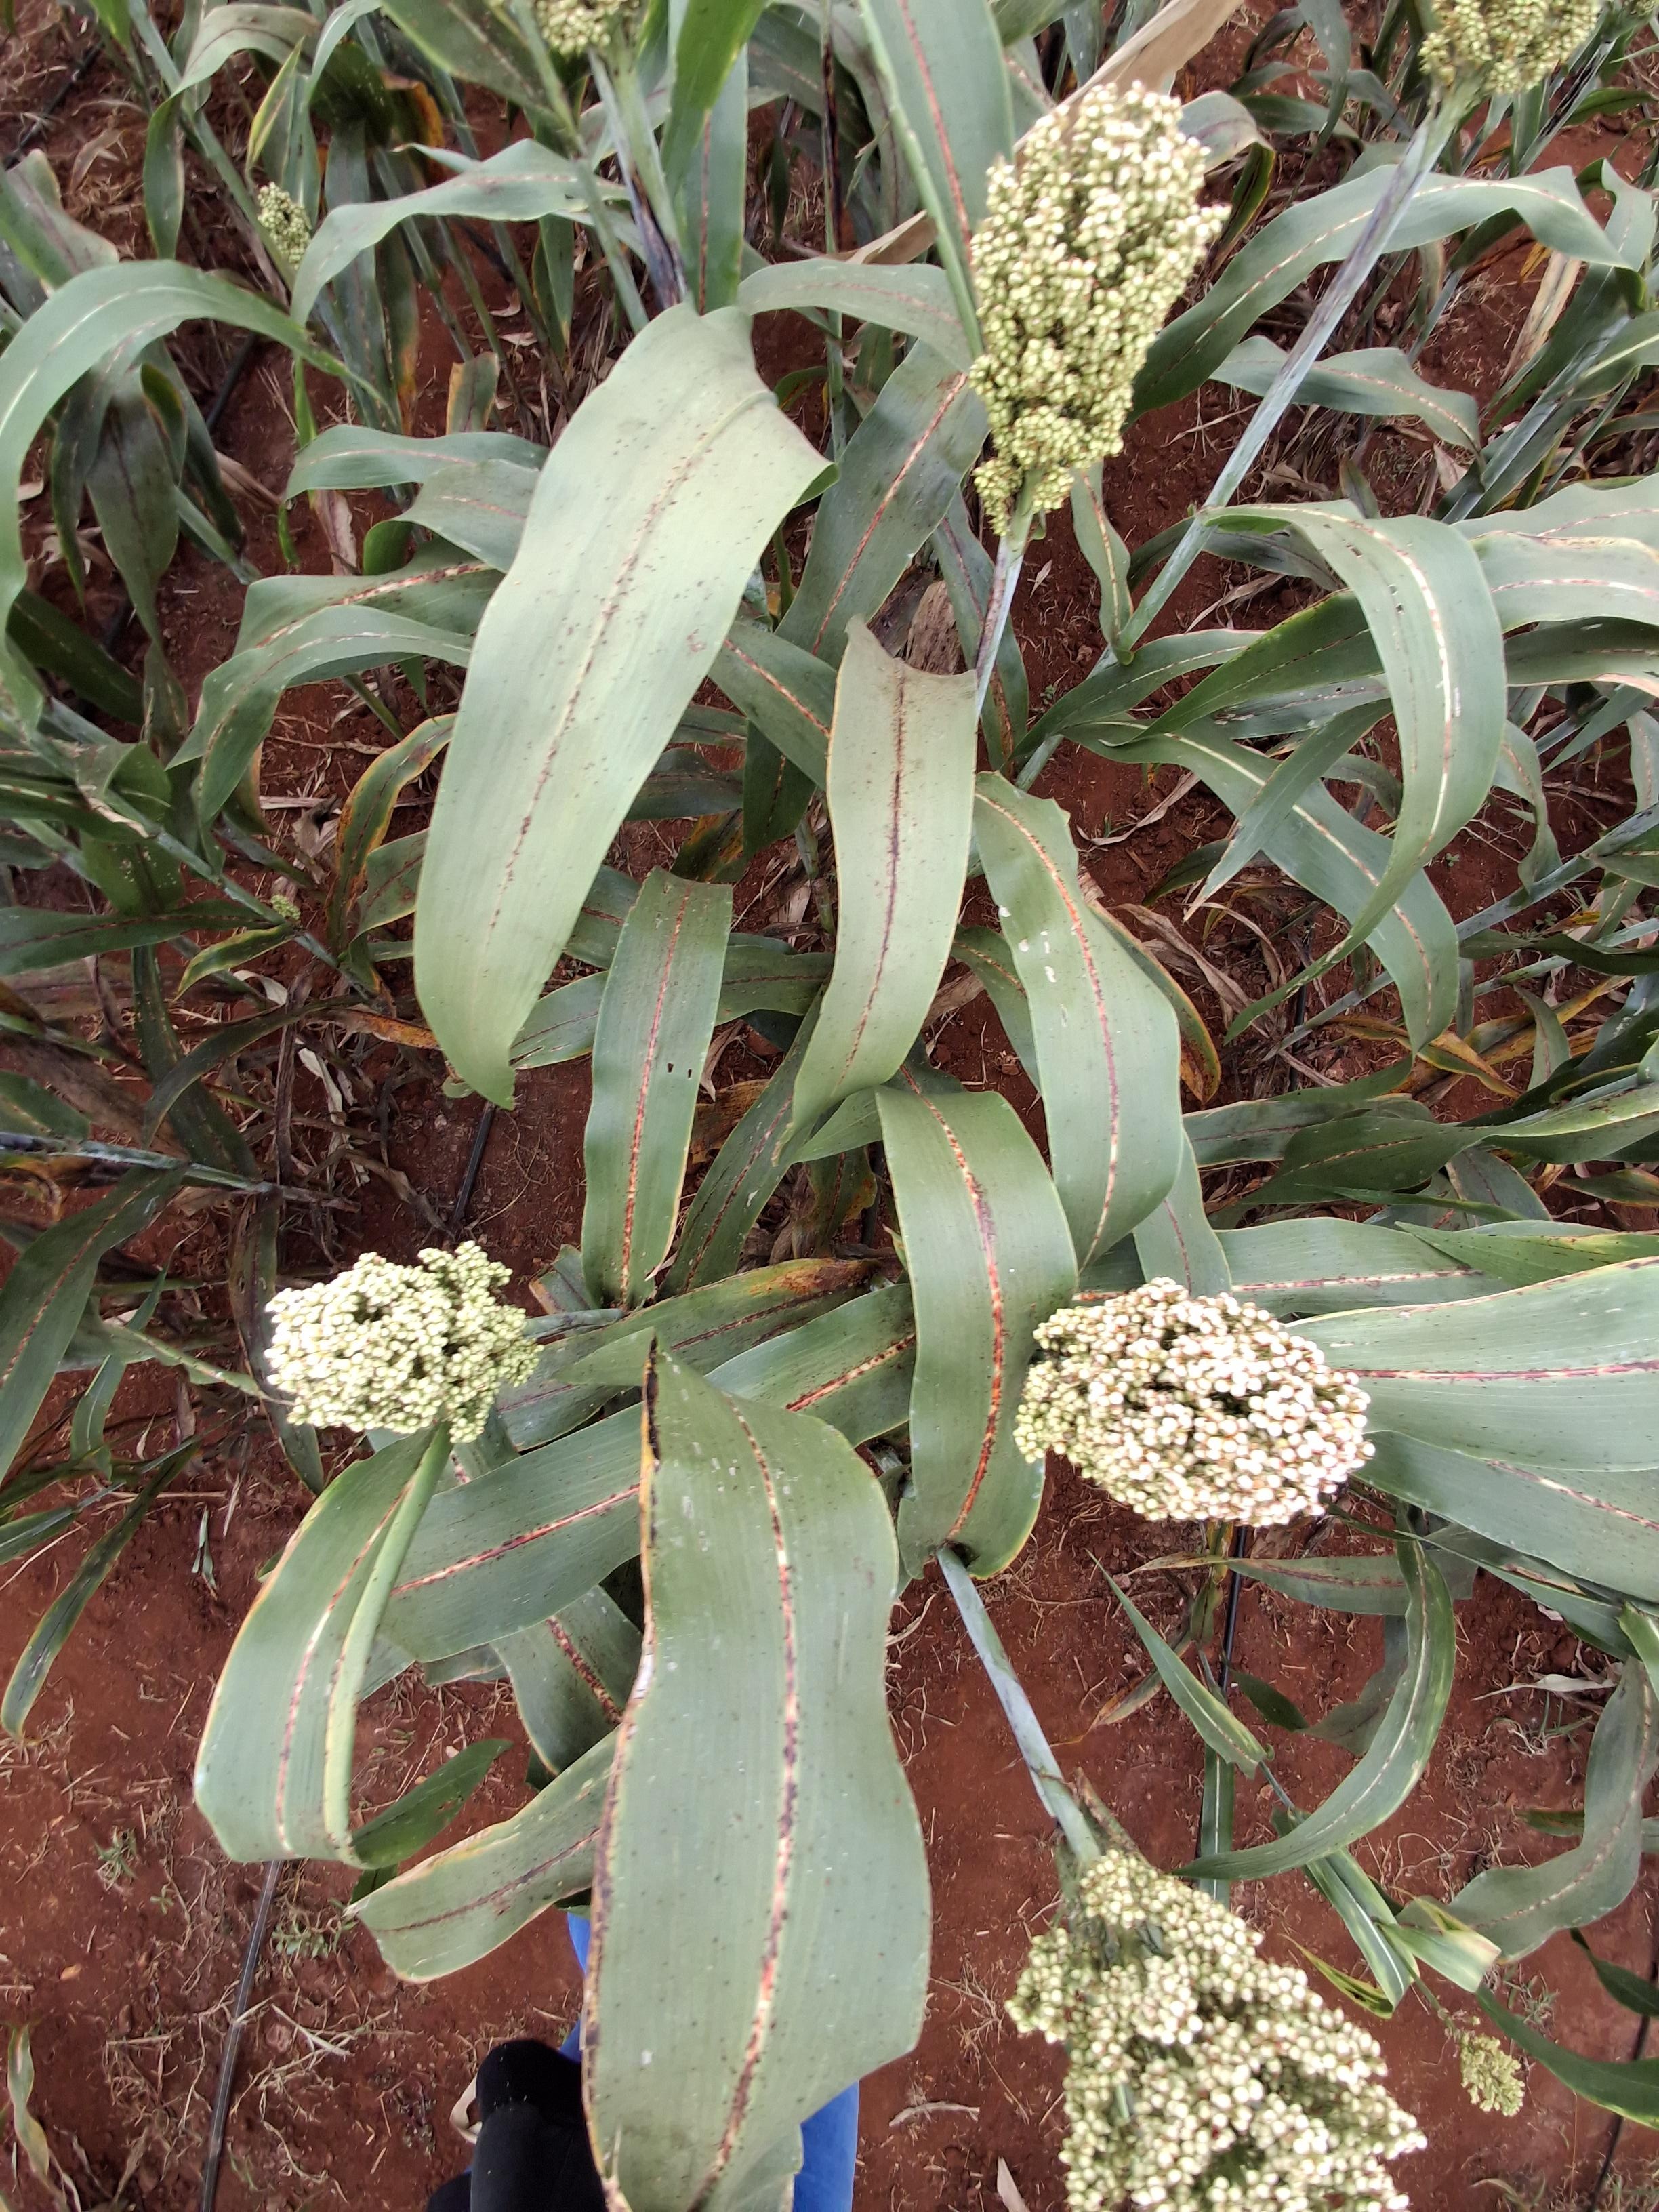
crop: sorghum
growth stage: filling grain
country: Kenya
